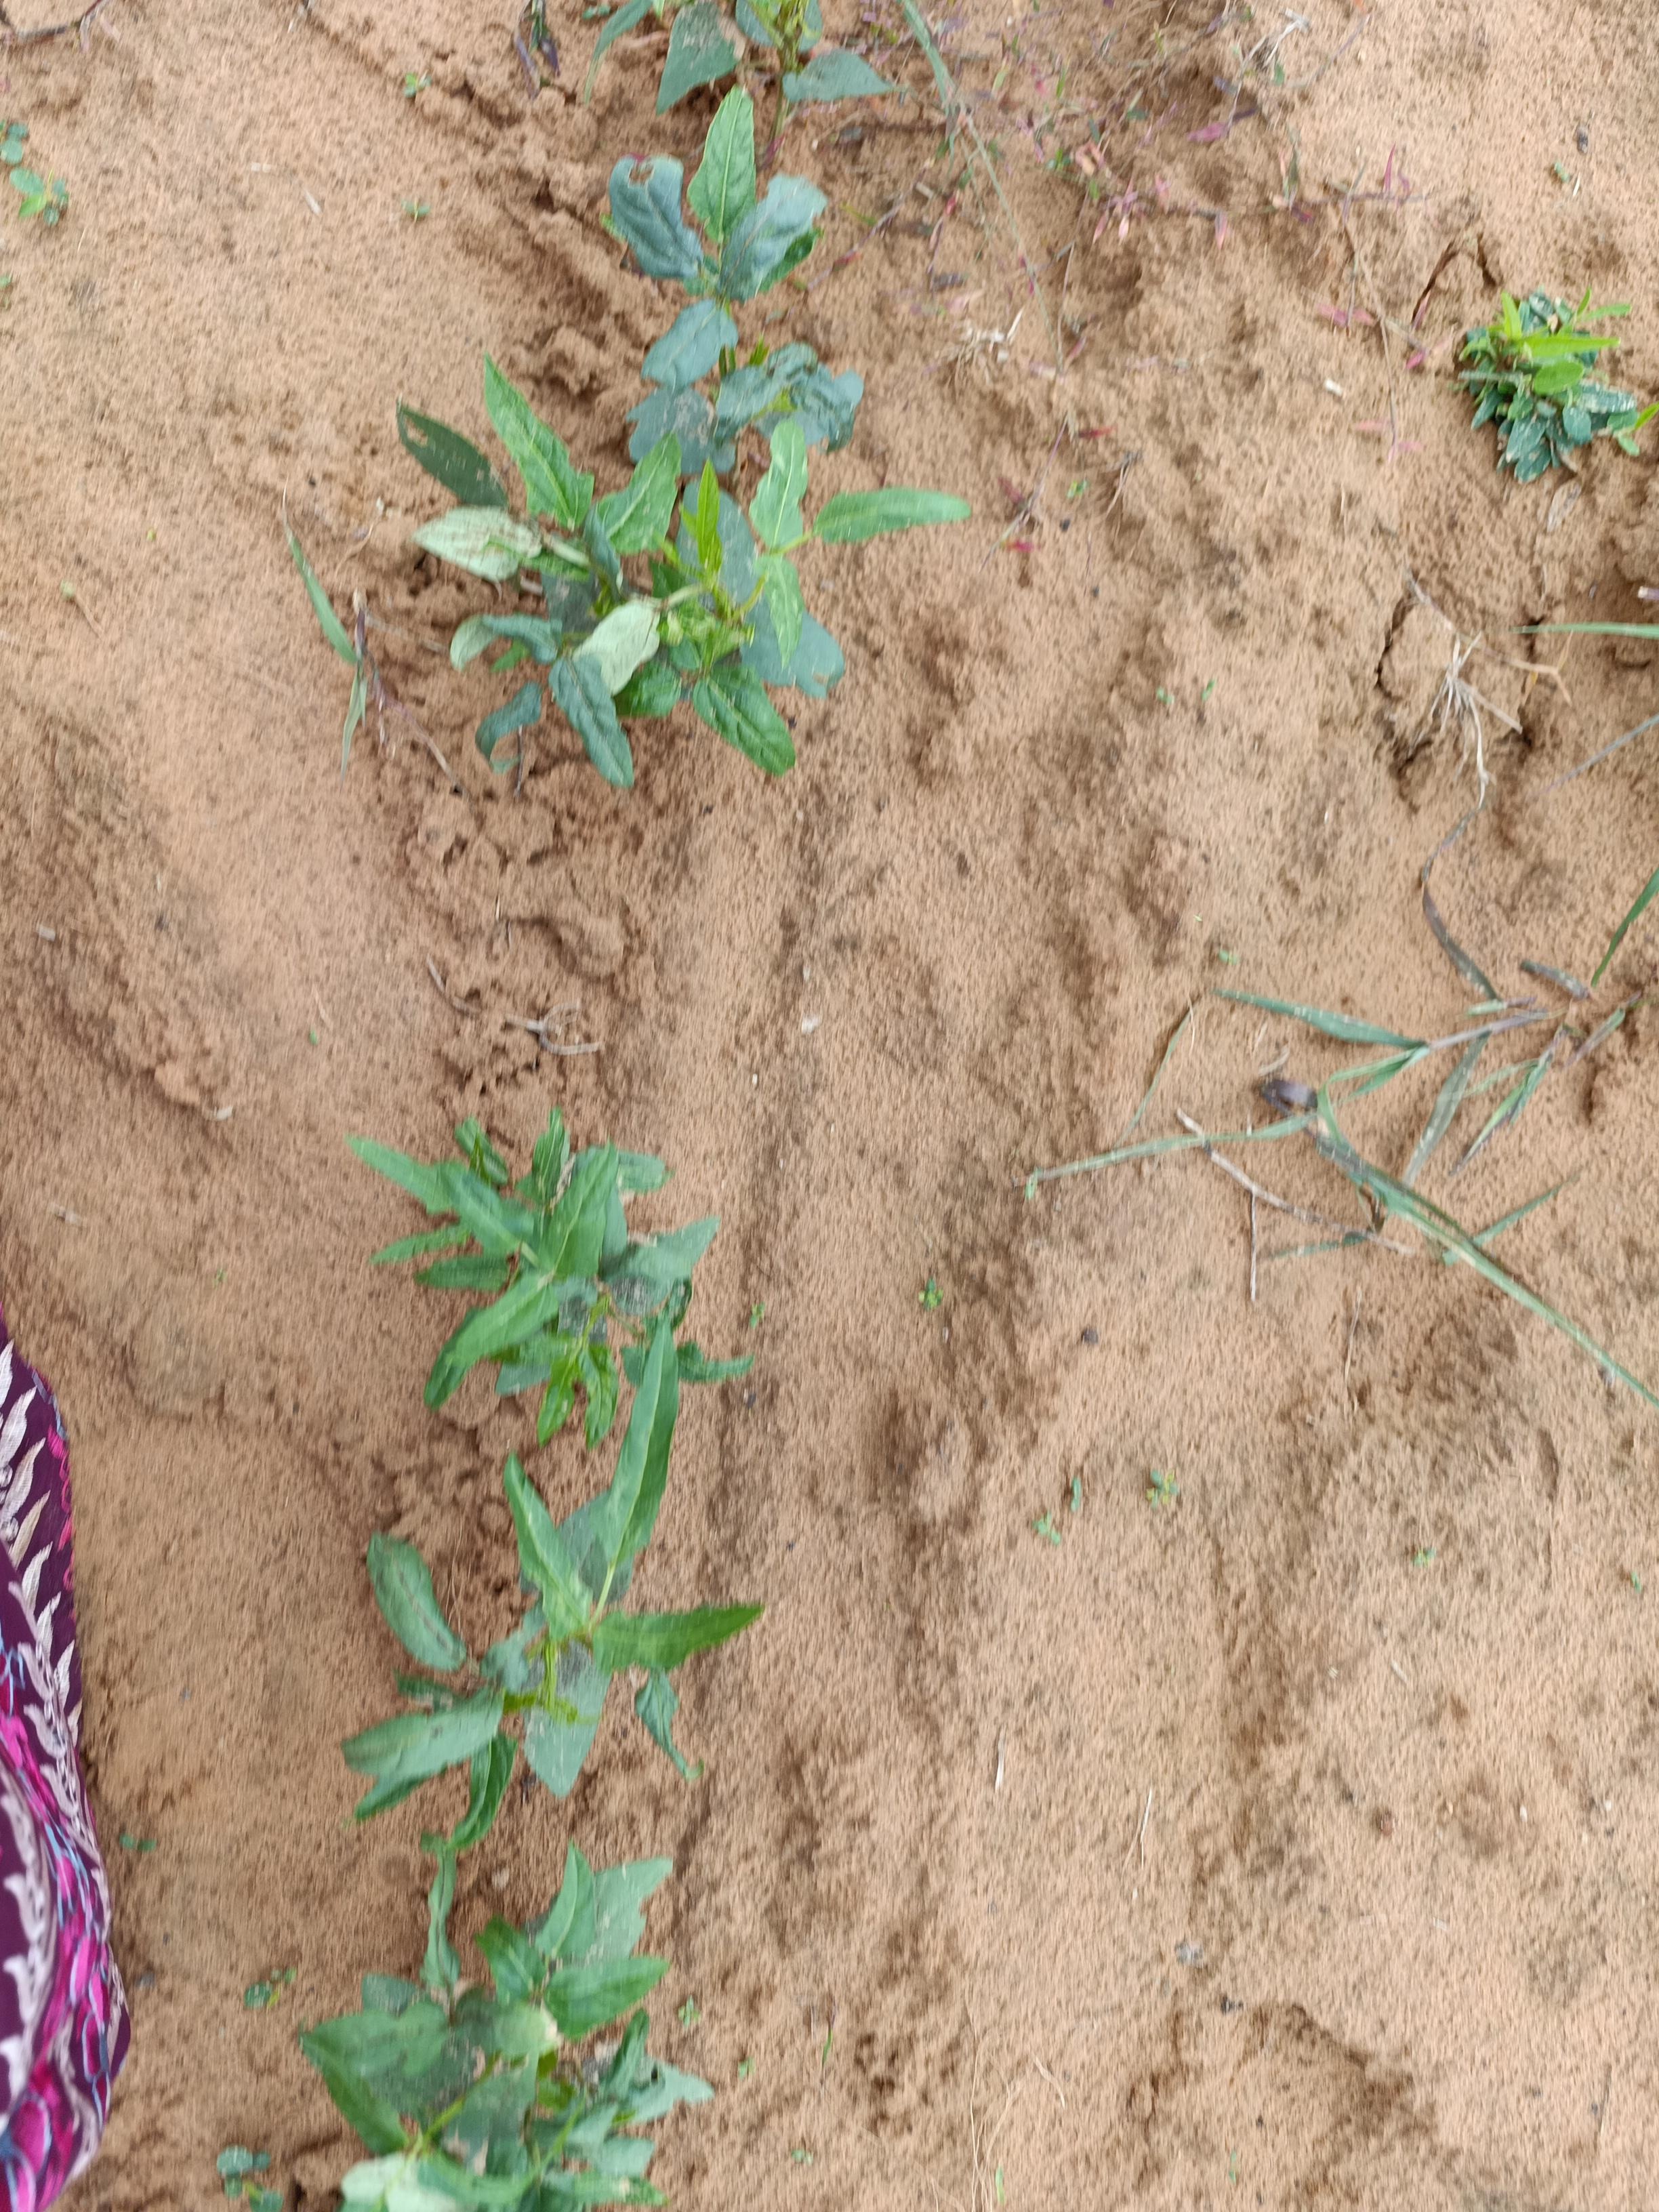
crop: cowpea
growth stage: emergence
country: Nigeria
